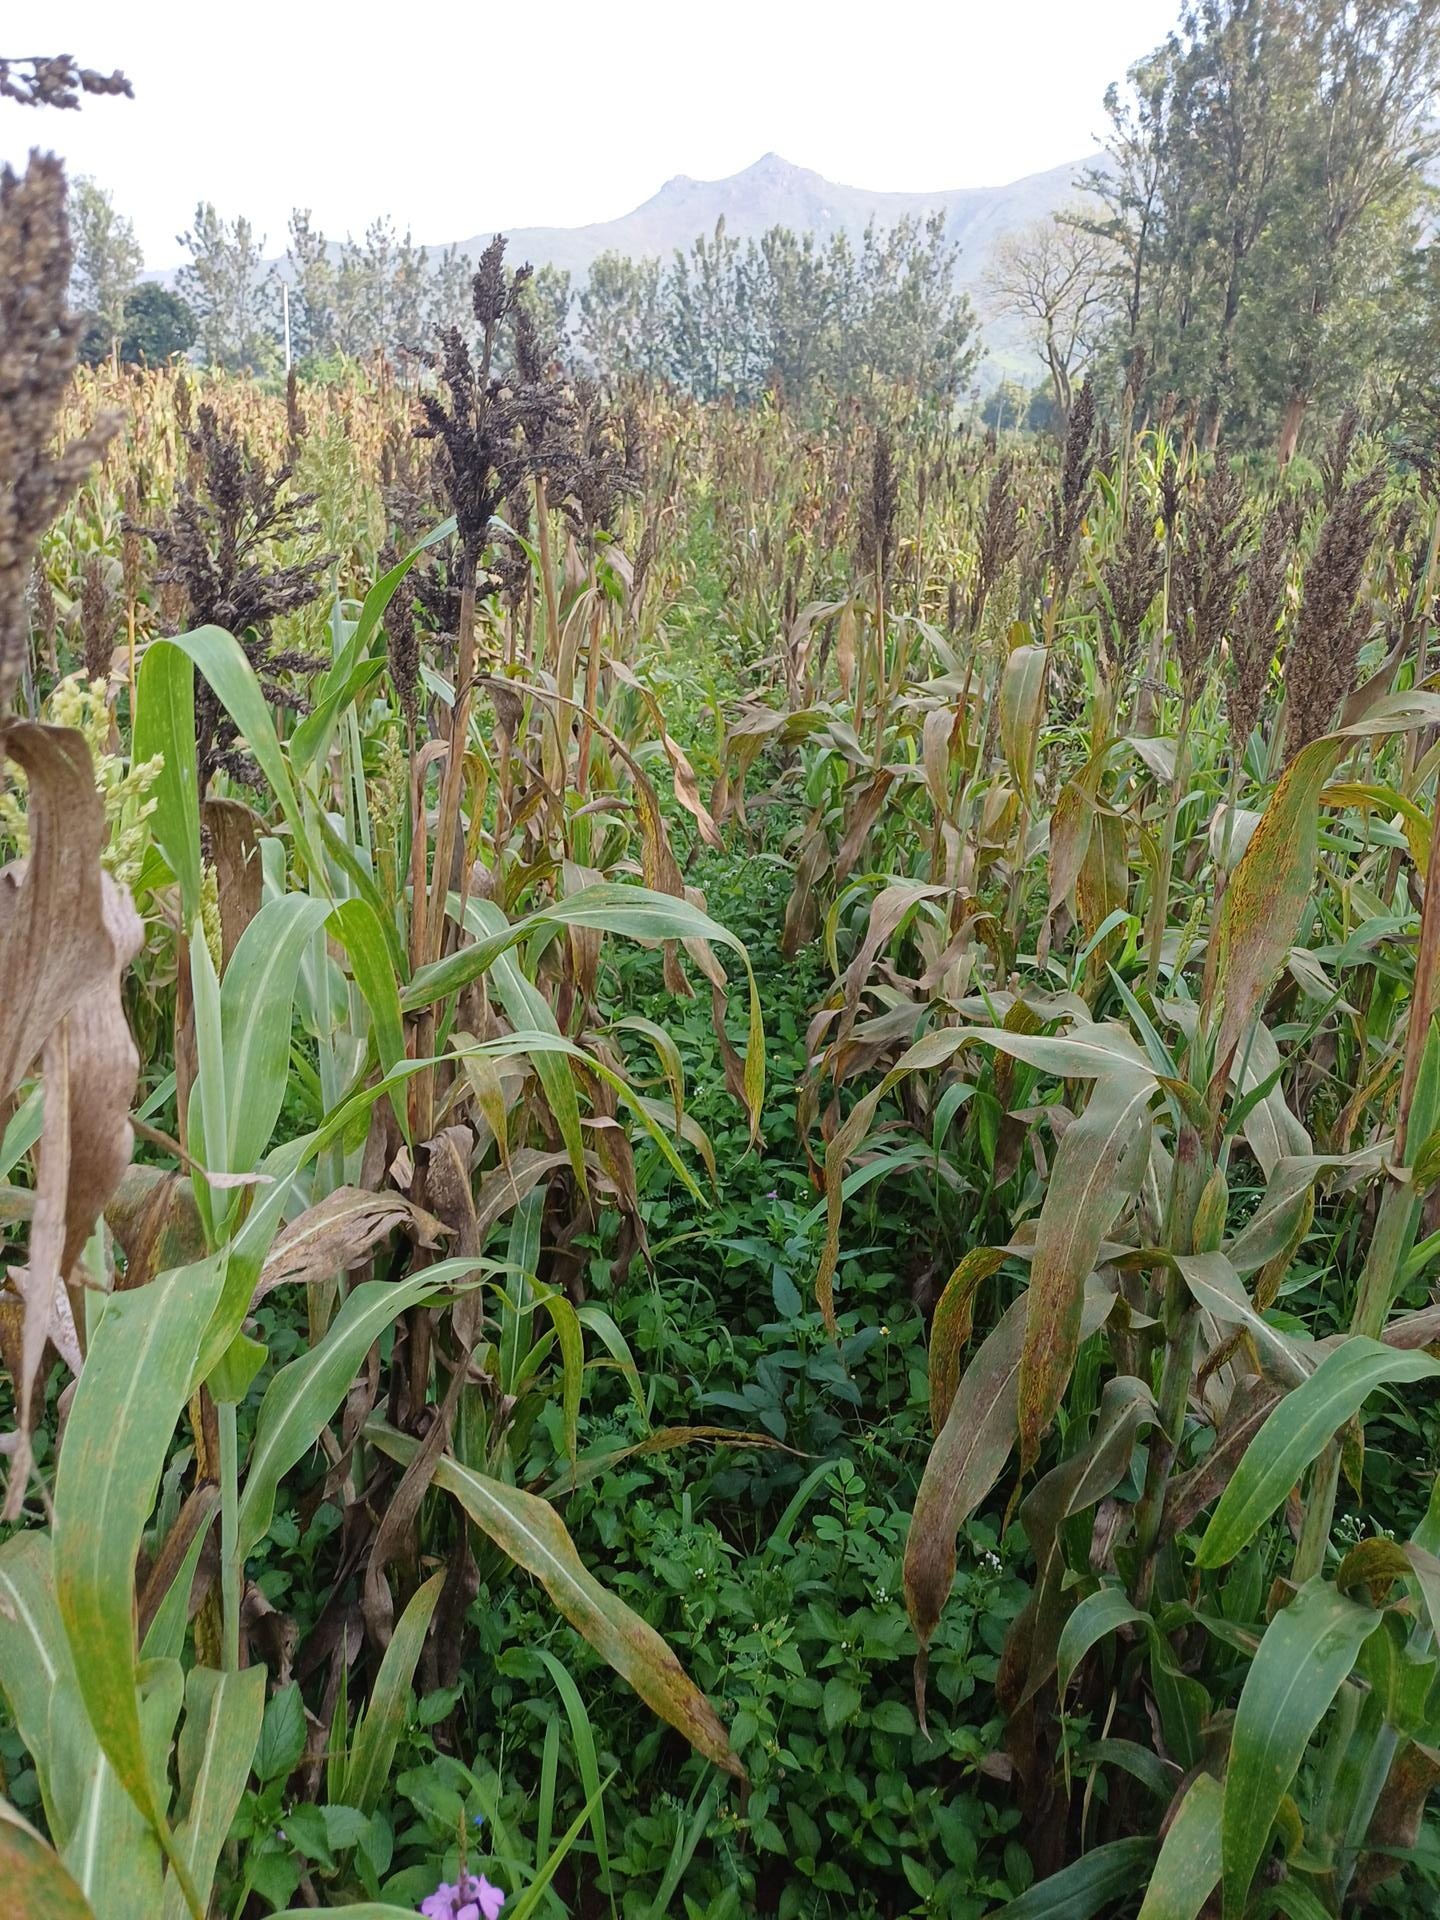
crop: sorghum
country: Kenya
